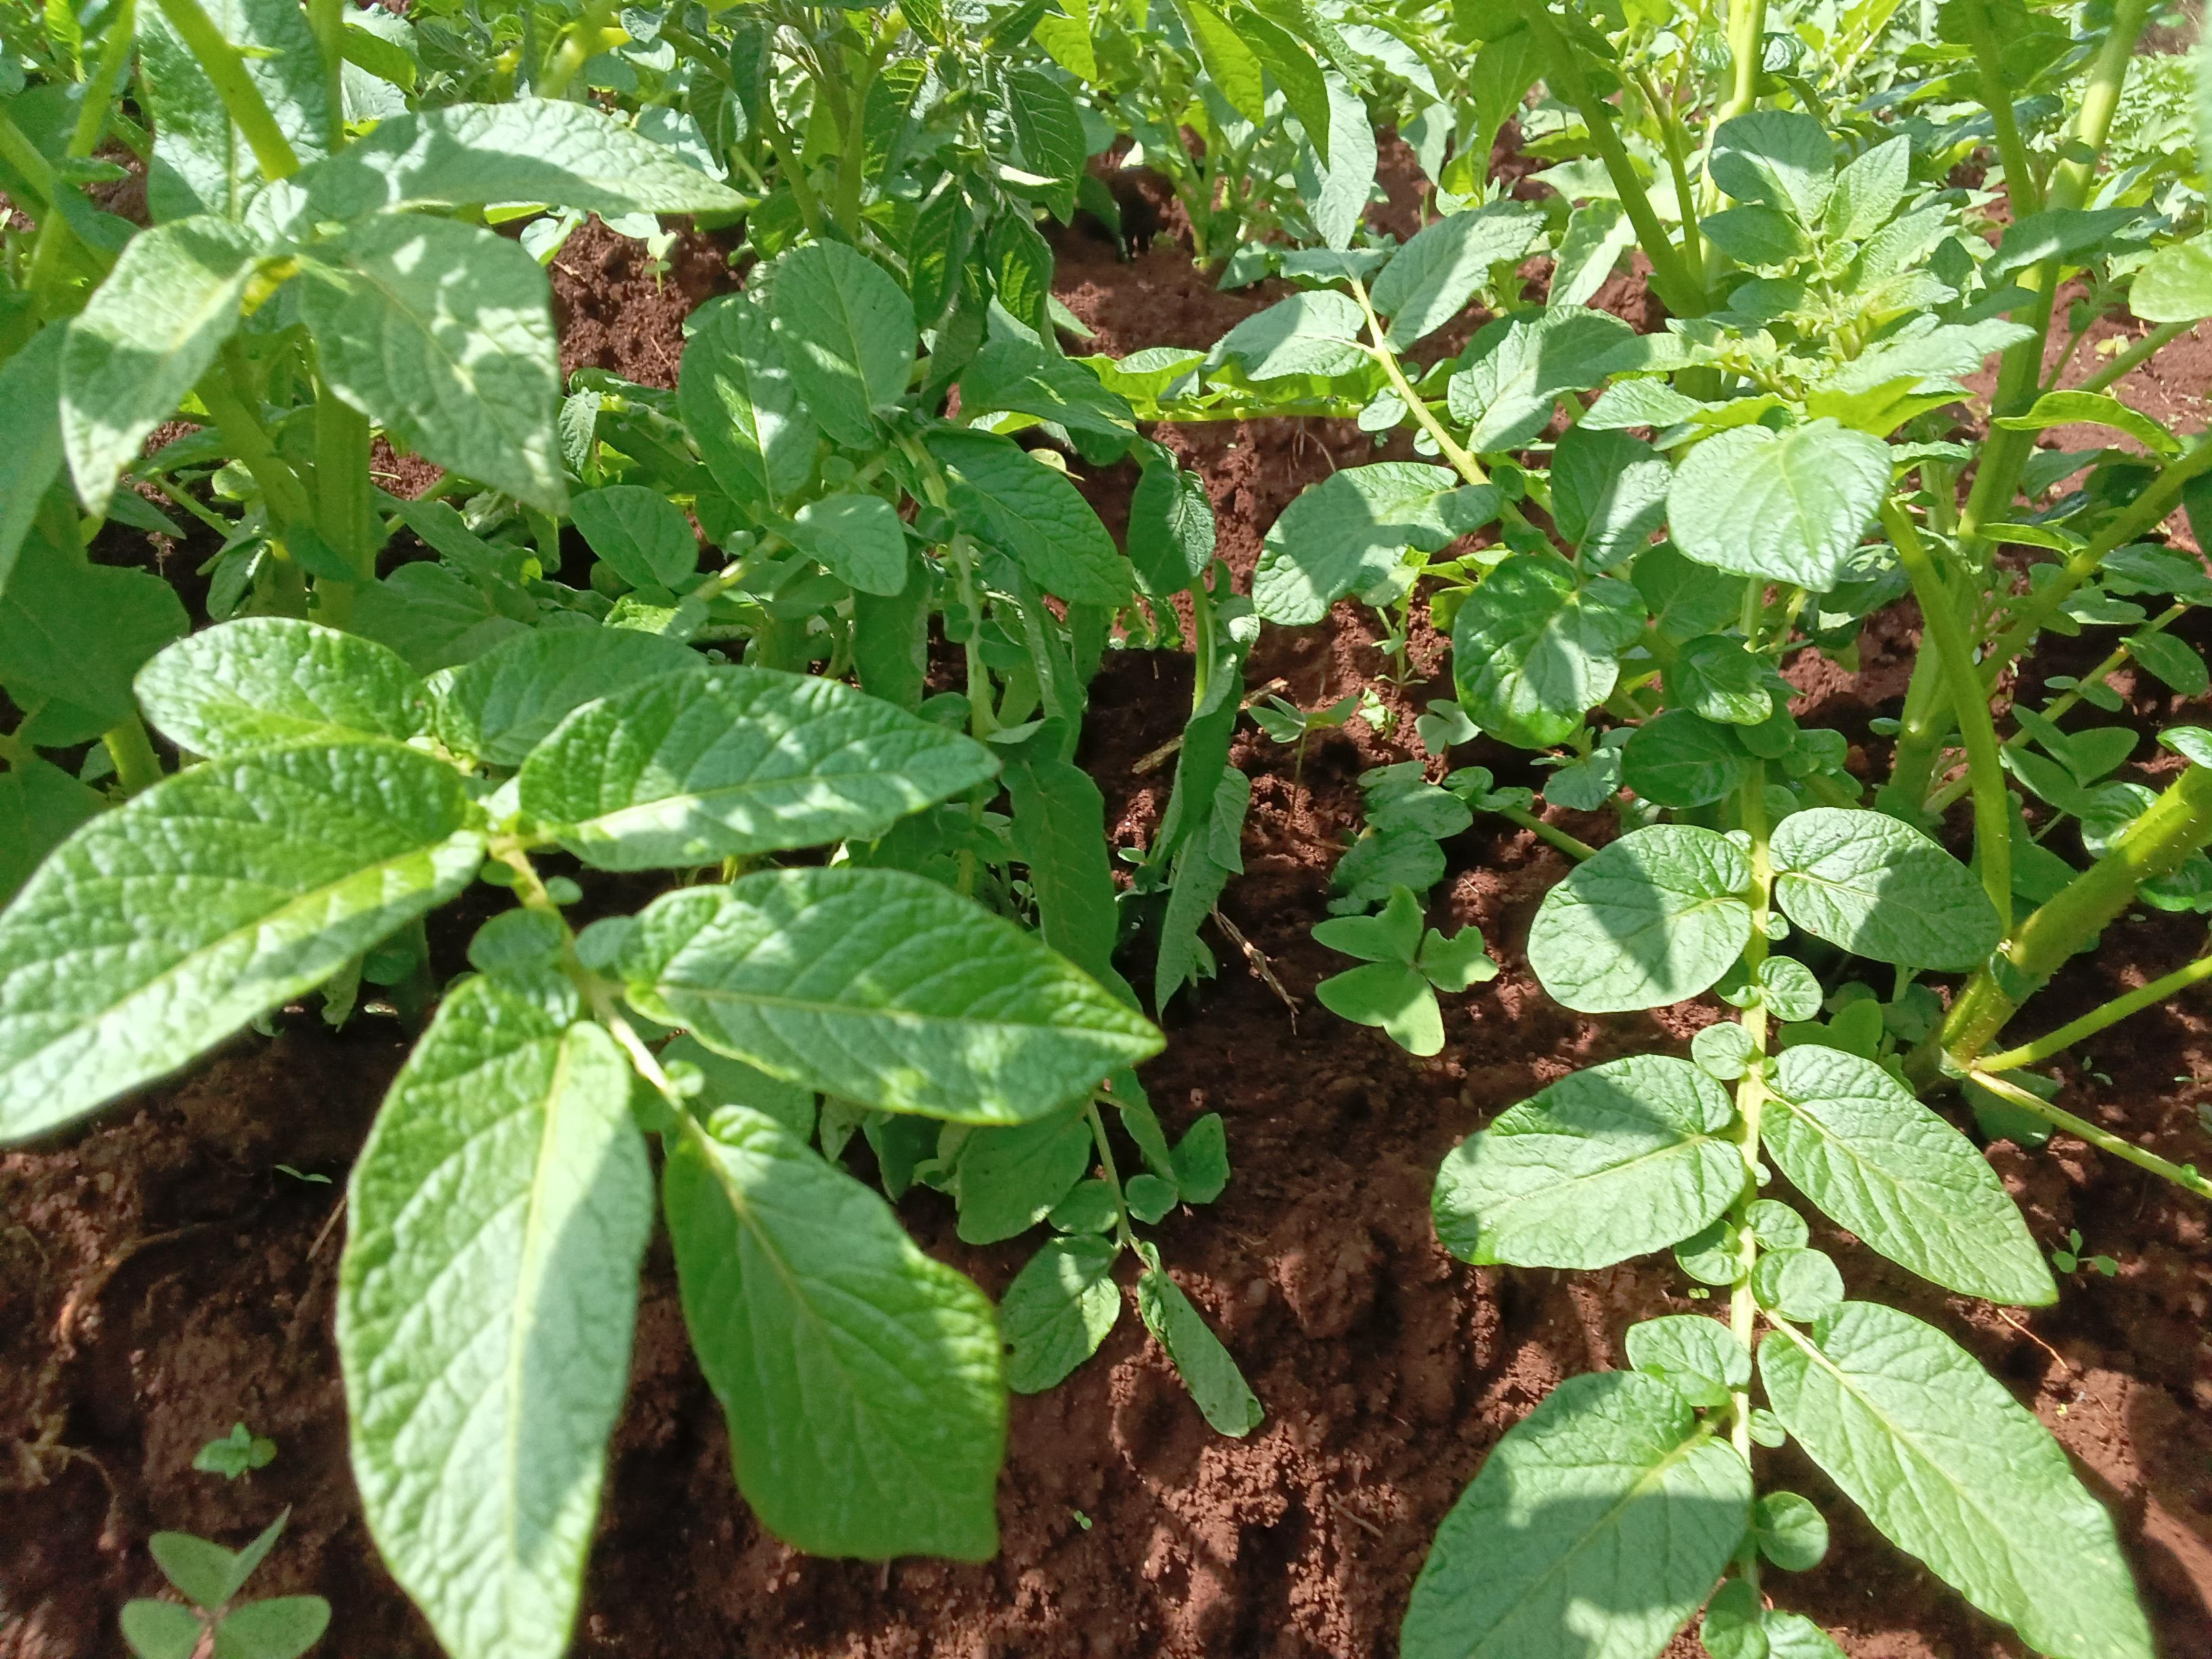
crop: potato
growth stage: vegetative
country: Kenya
